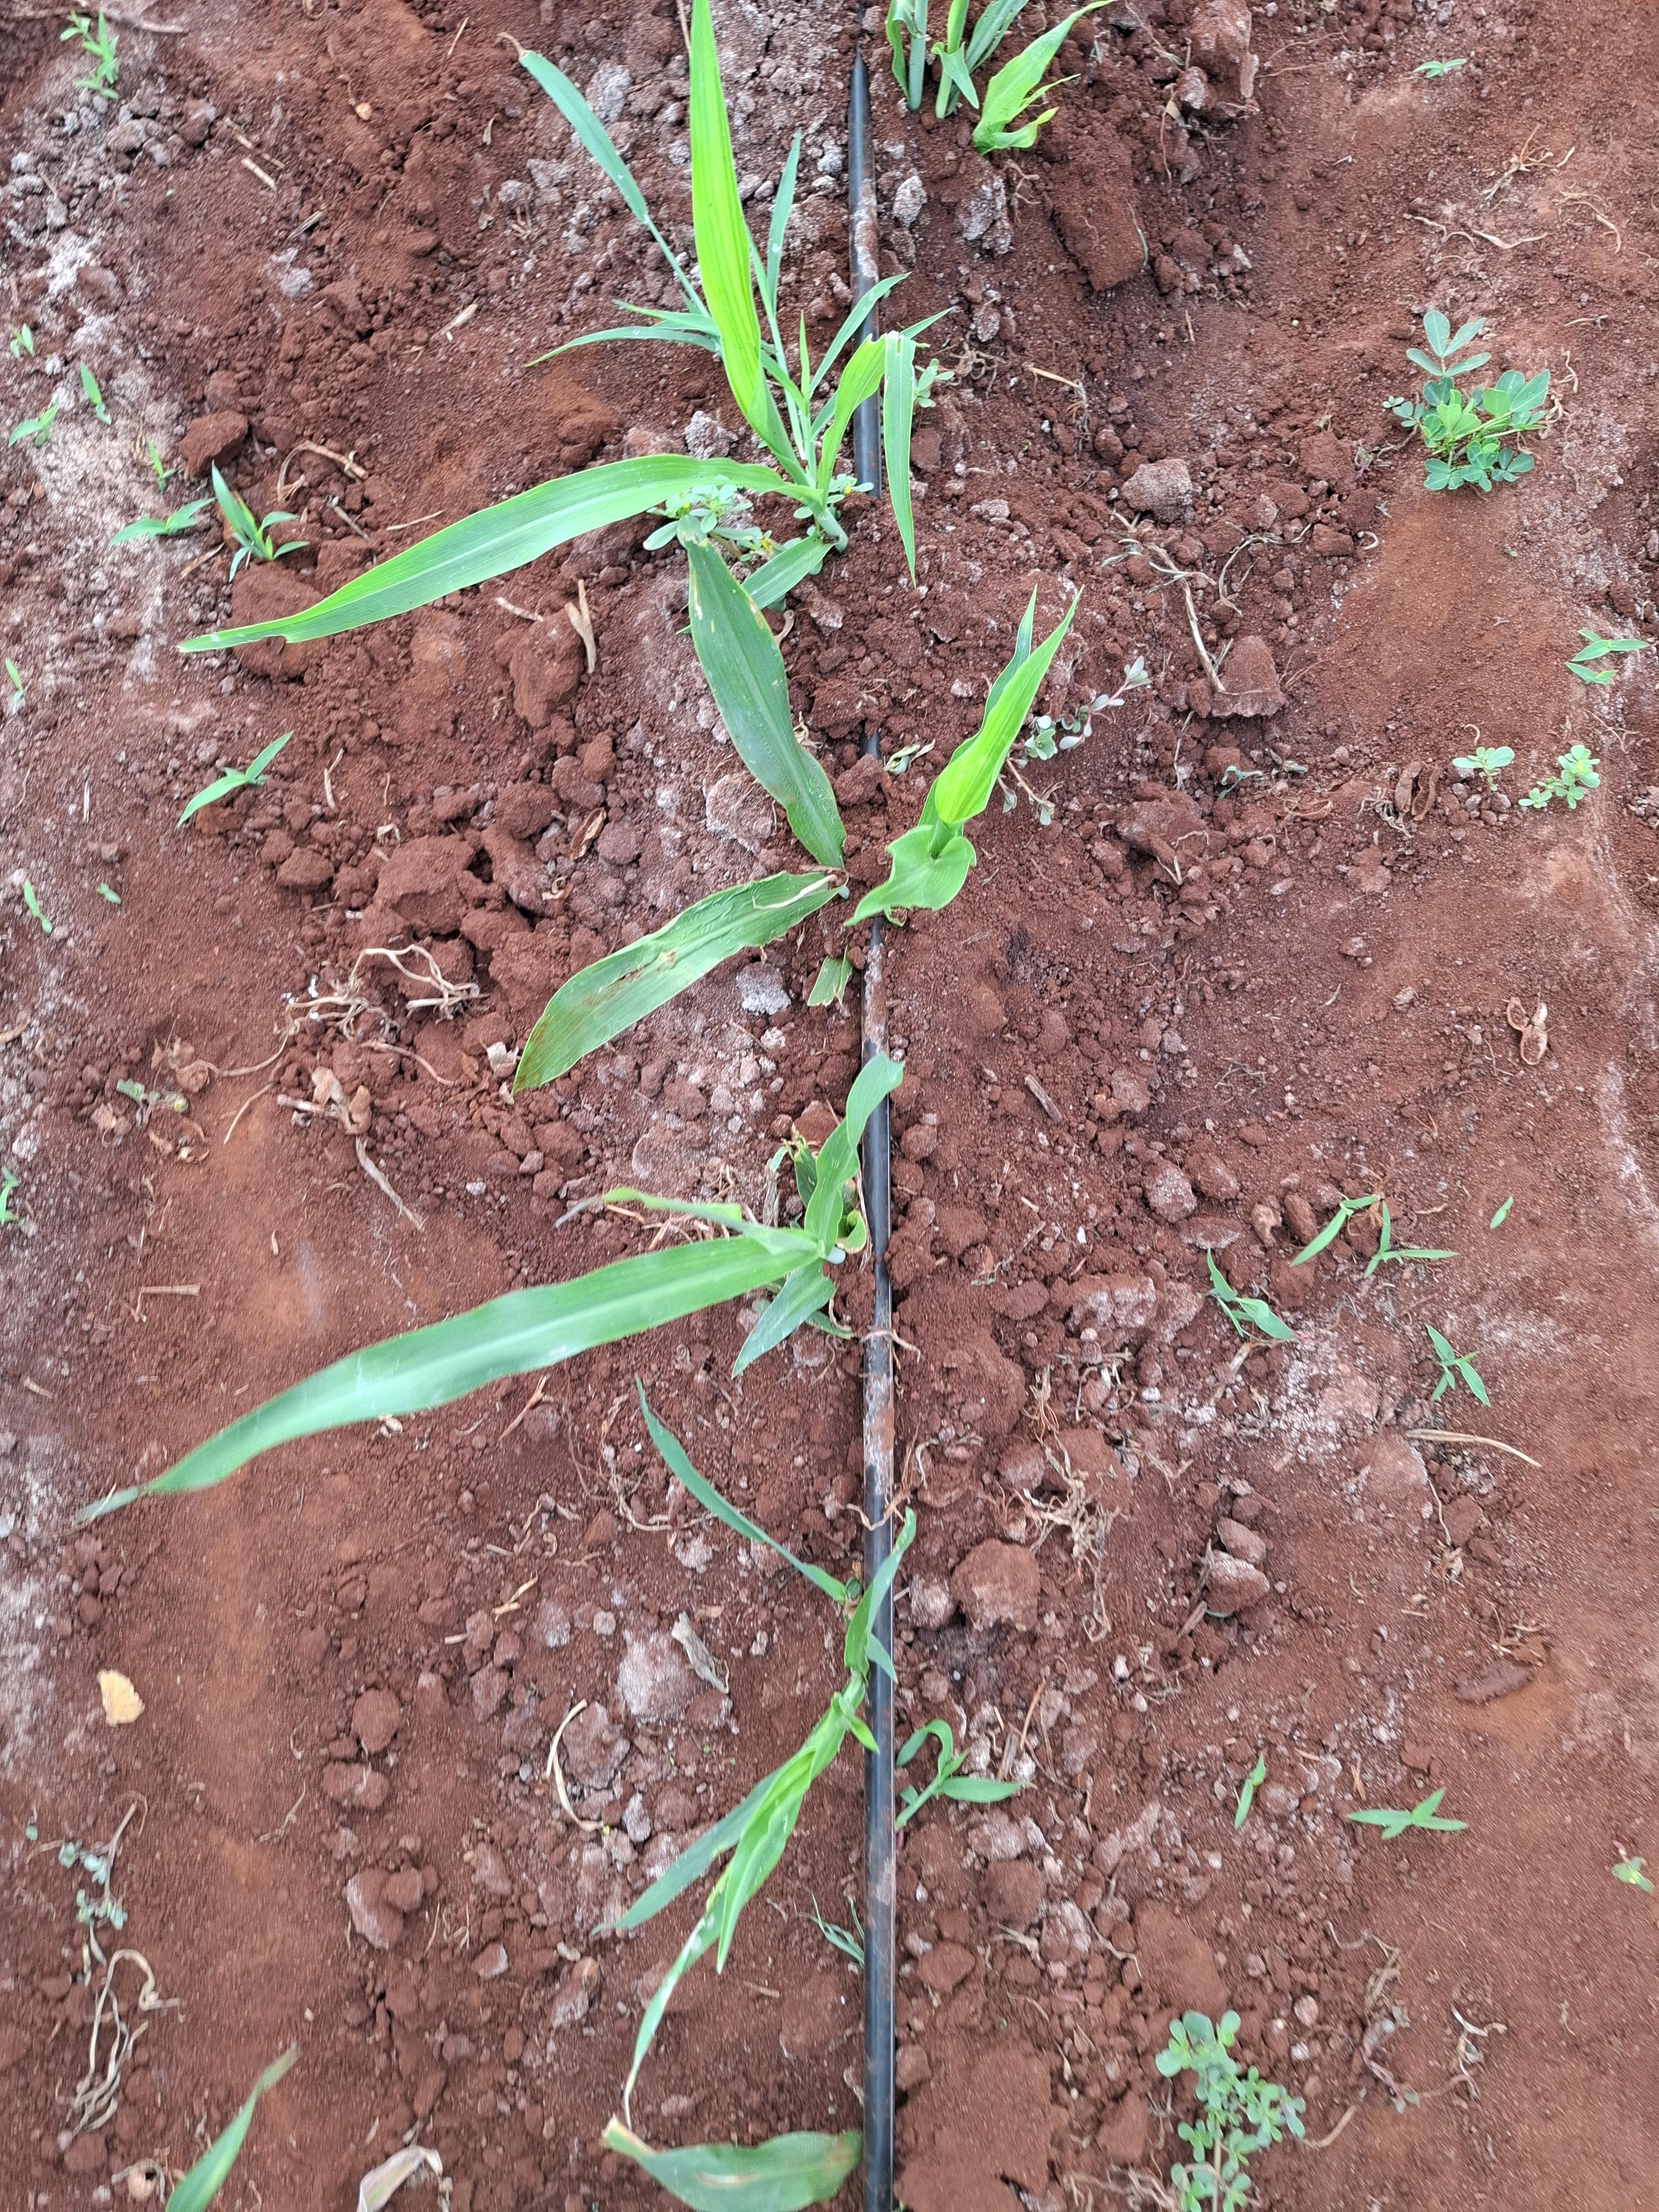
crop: sorghum
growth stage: elongation stem
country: Kenya
